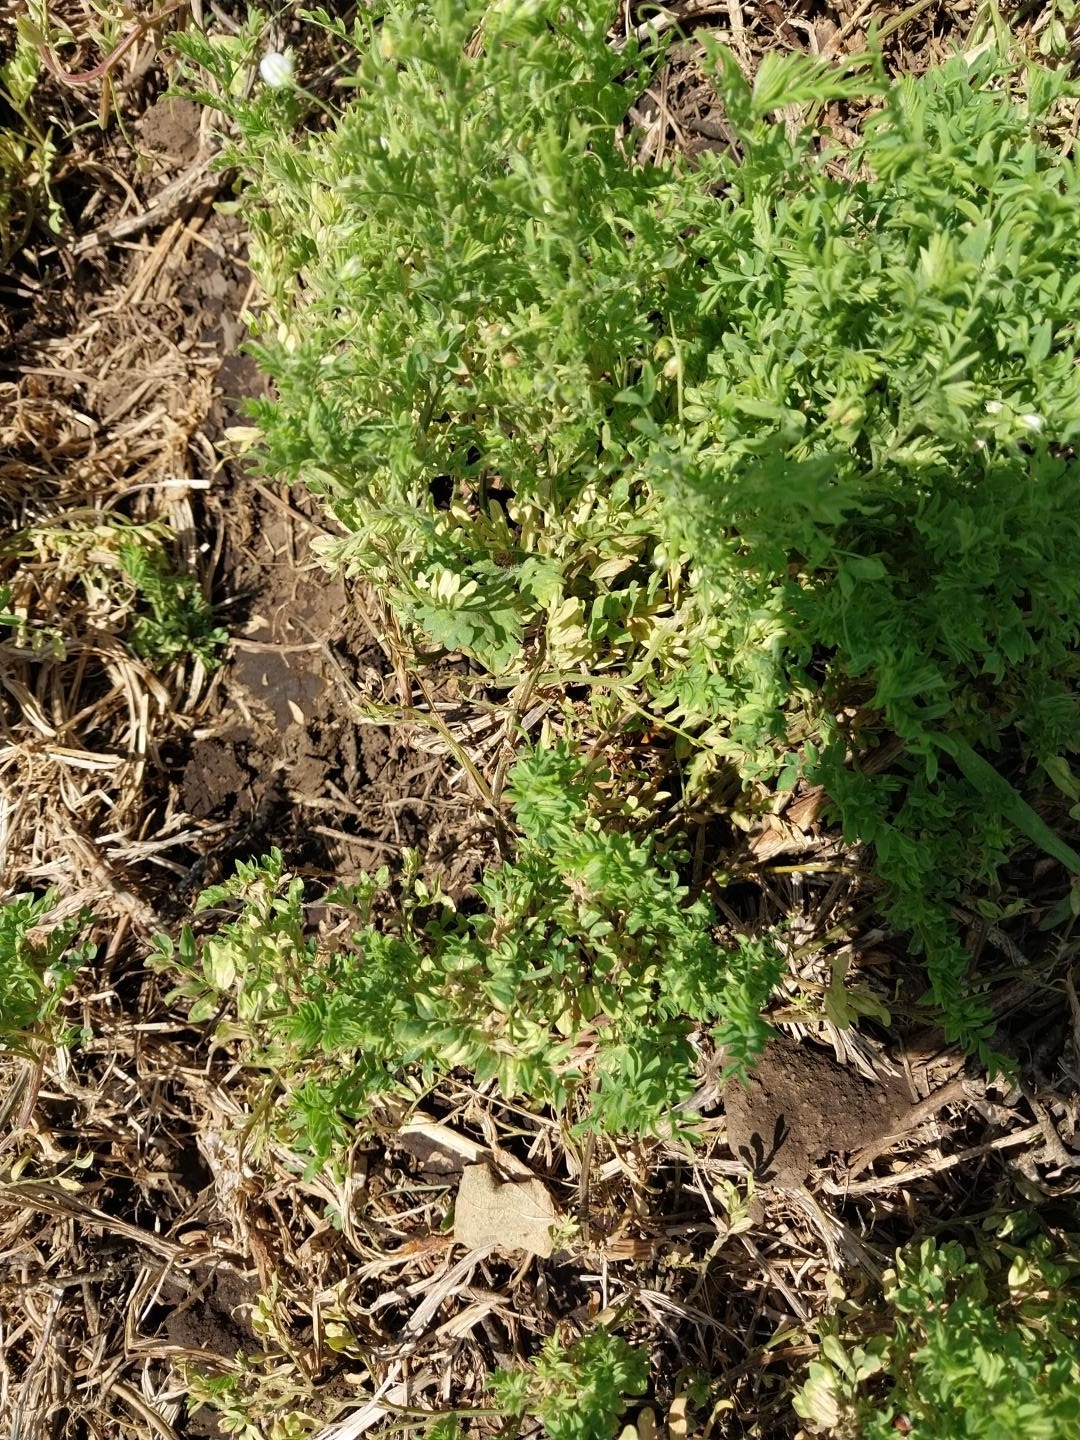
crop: lentil
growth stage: flowering
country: Tanzania
